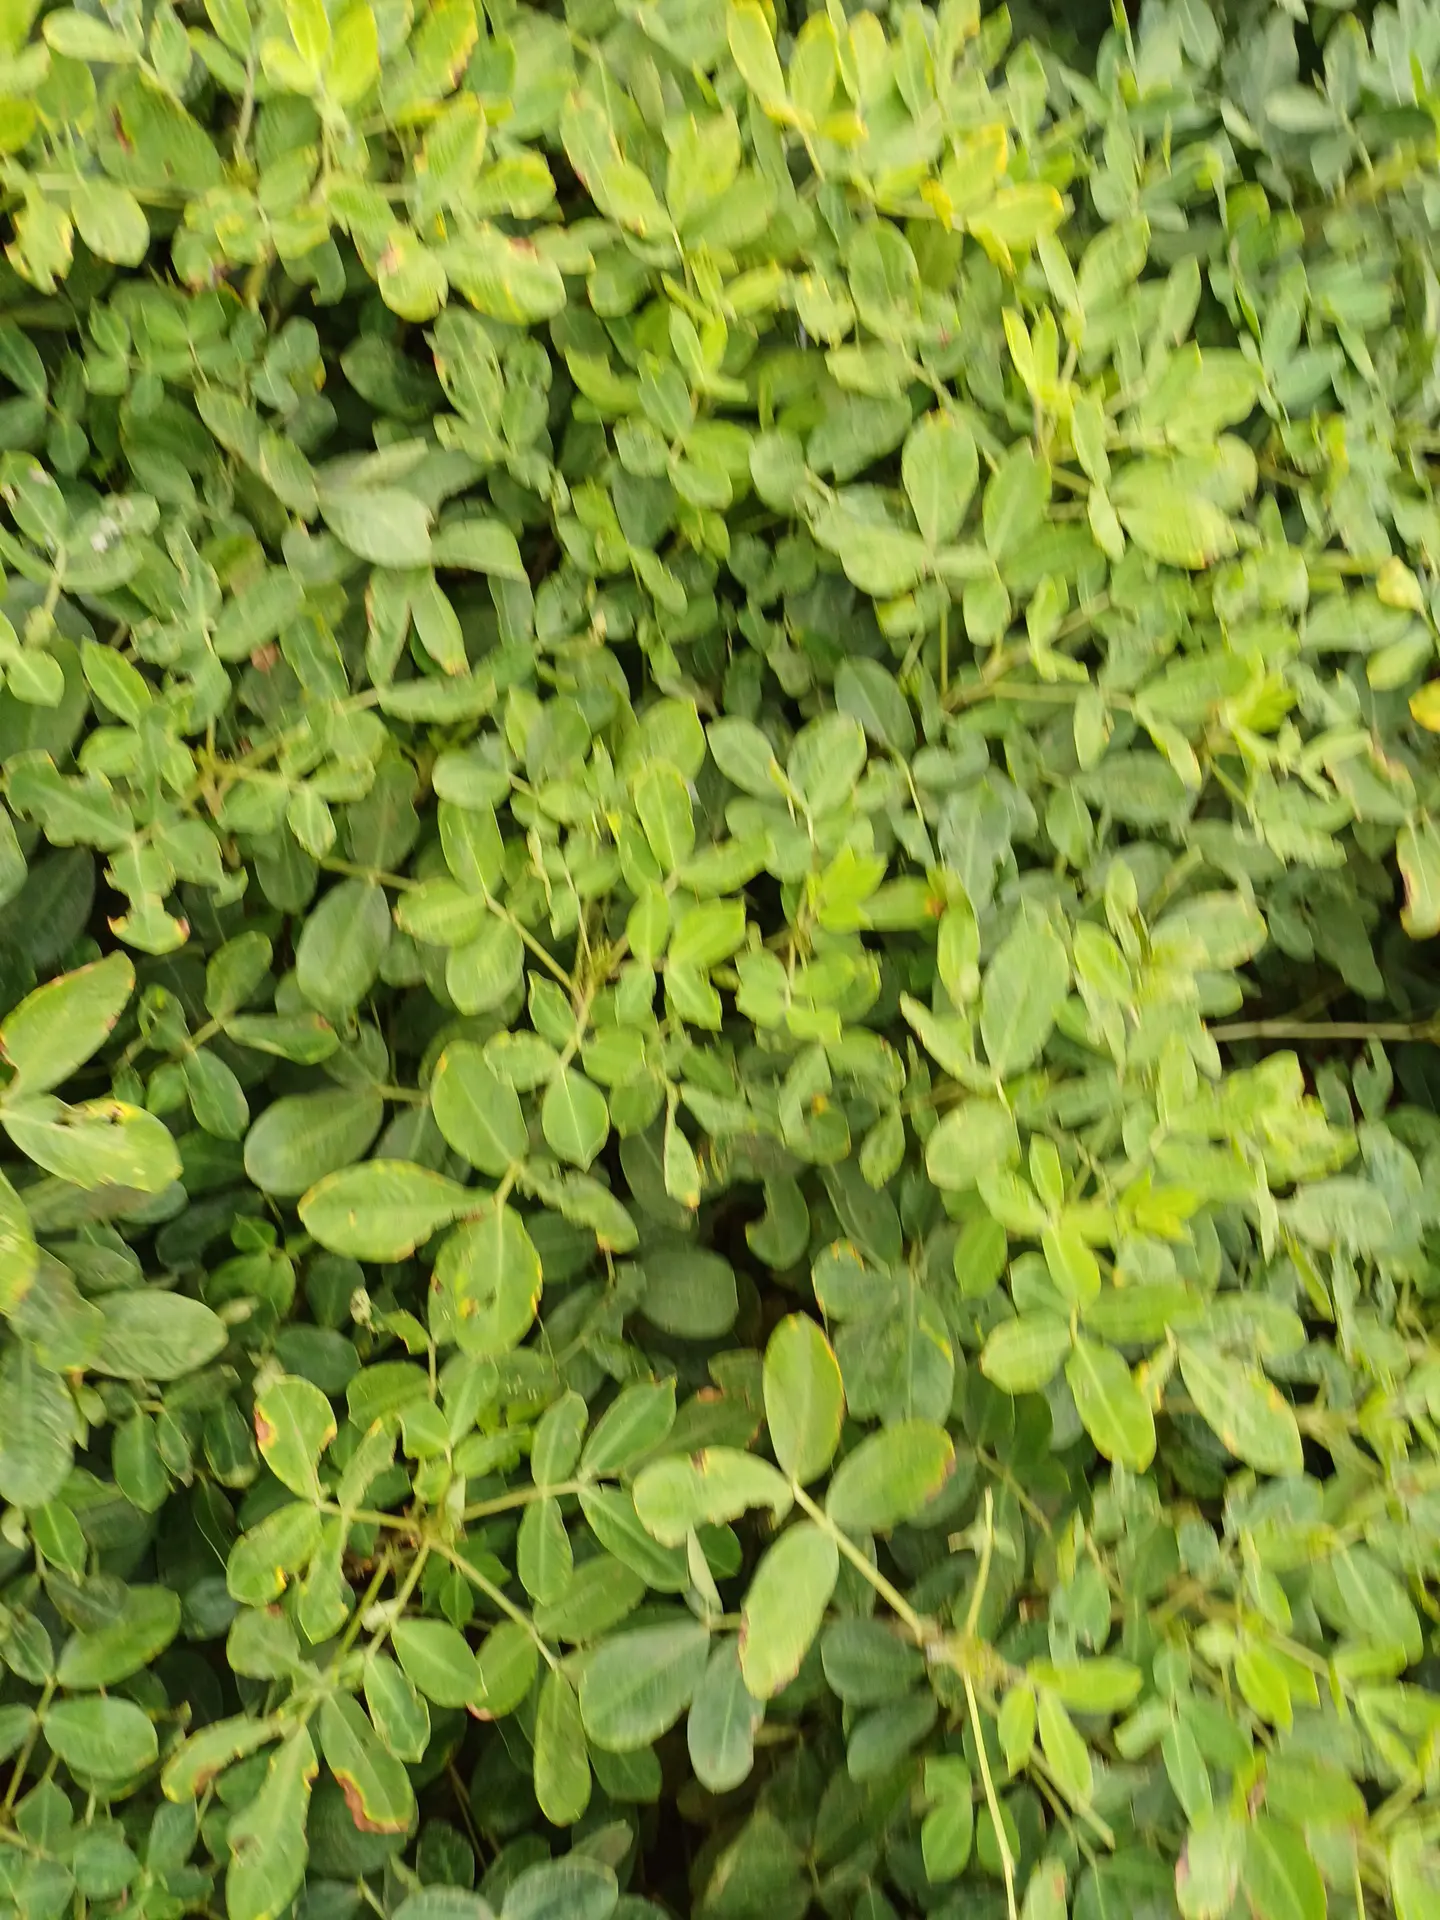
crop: groundnut
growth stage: pegging
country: Kenya
